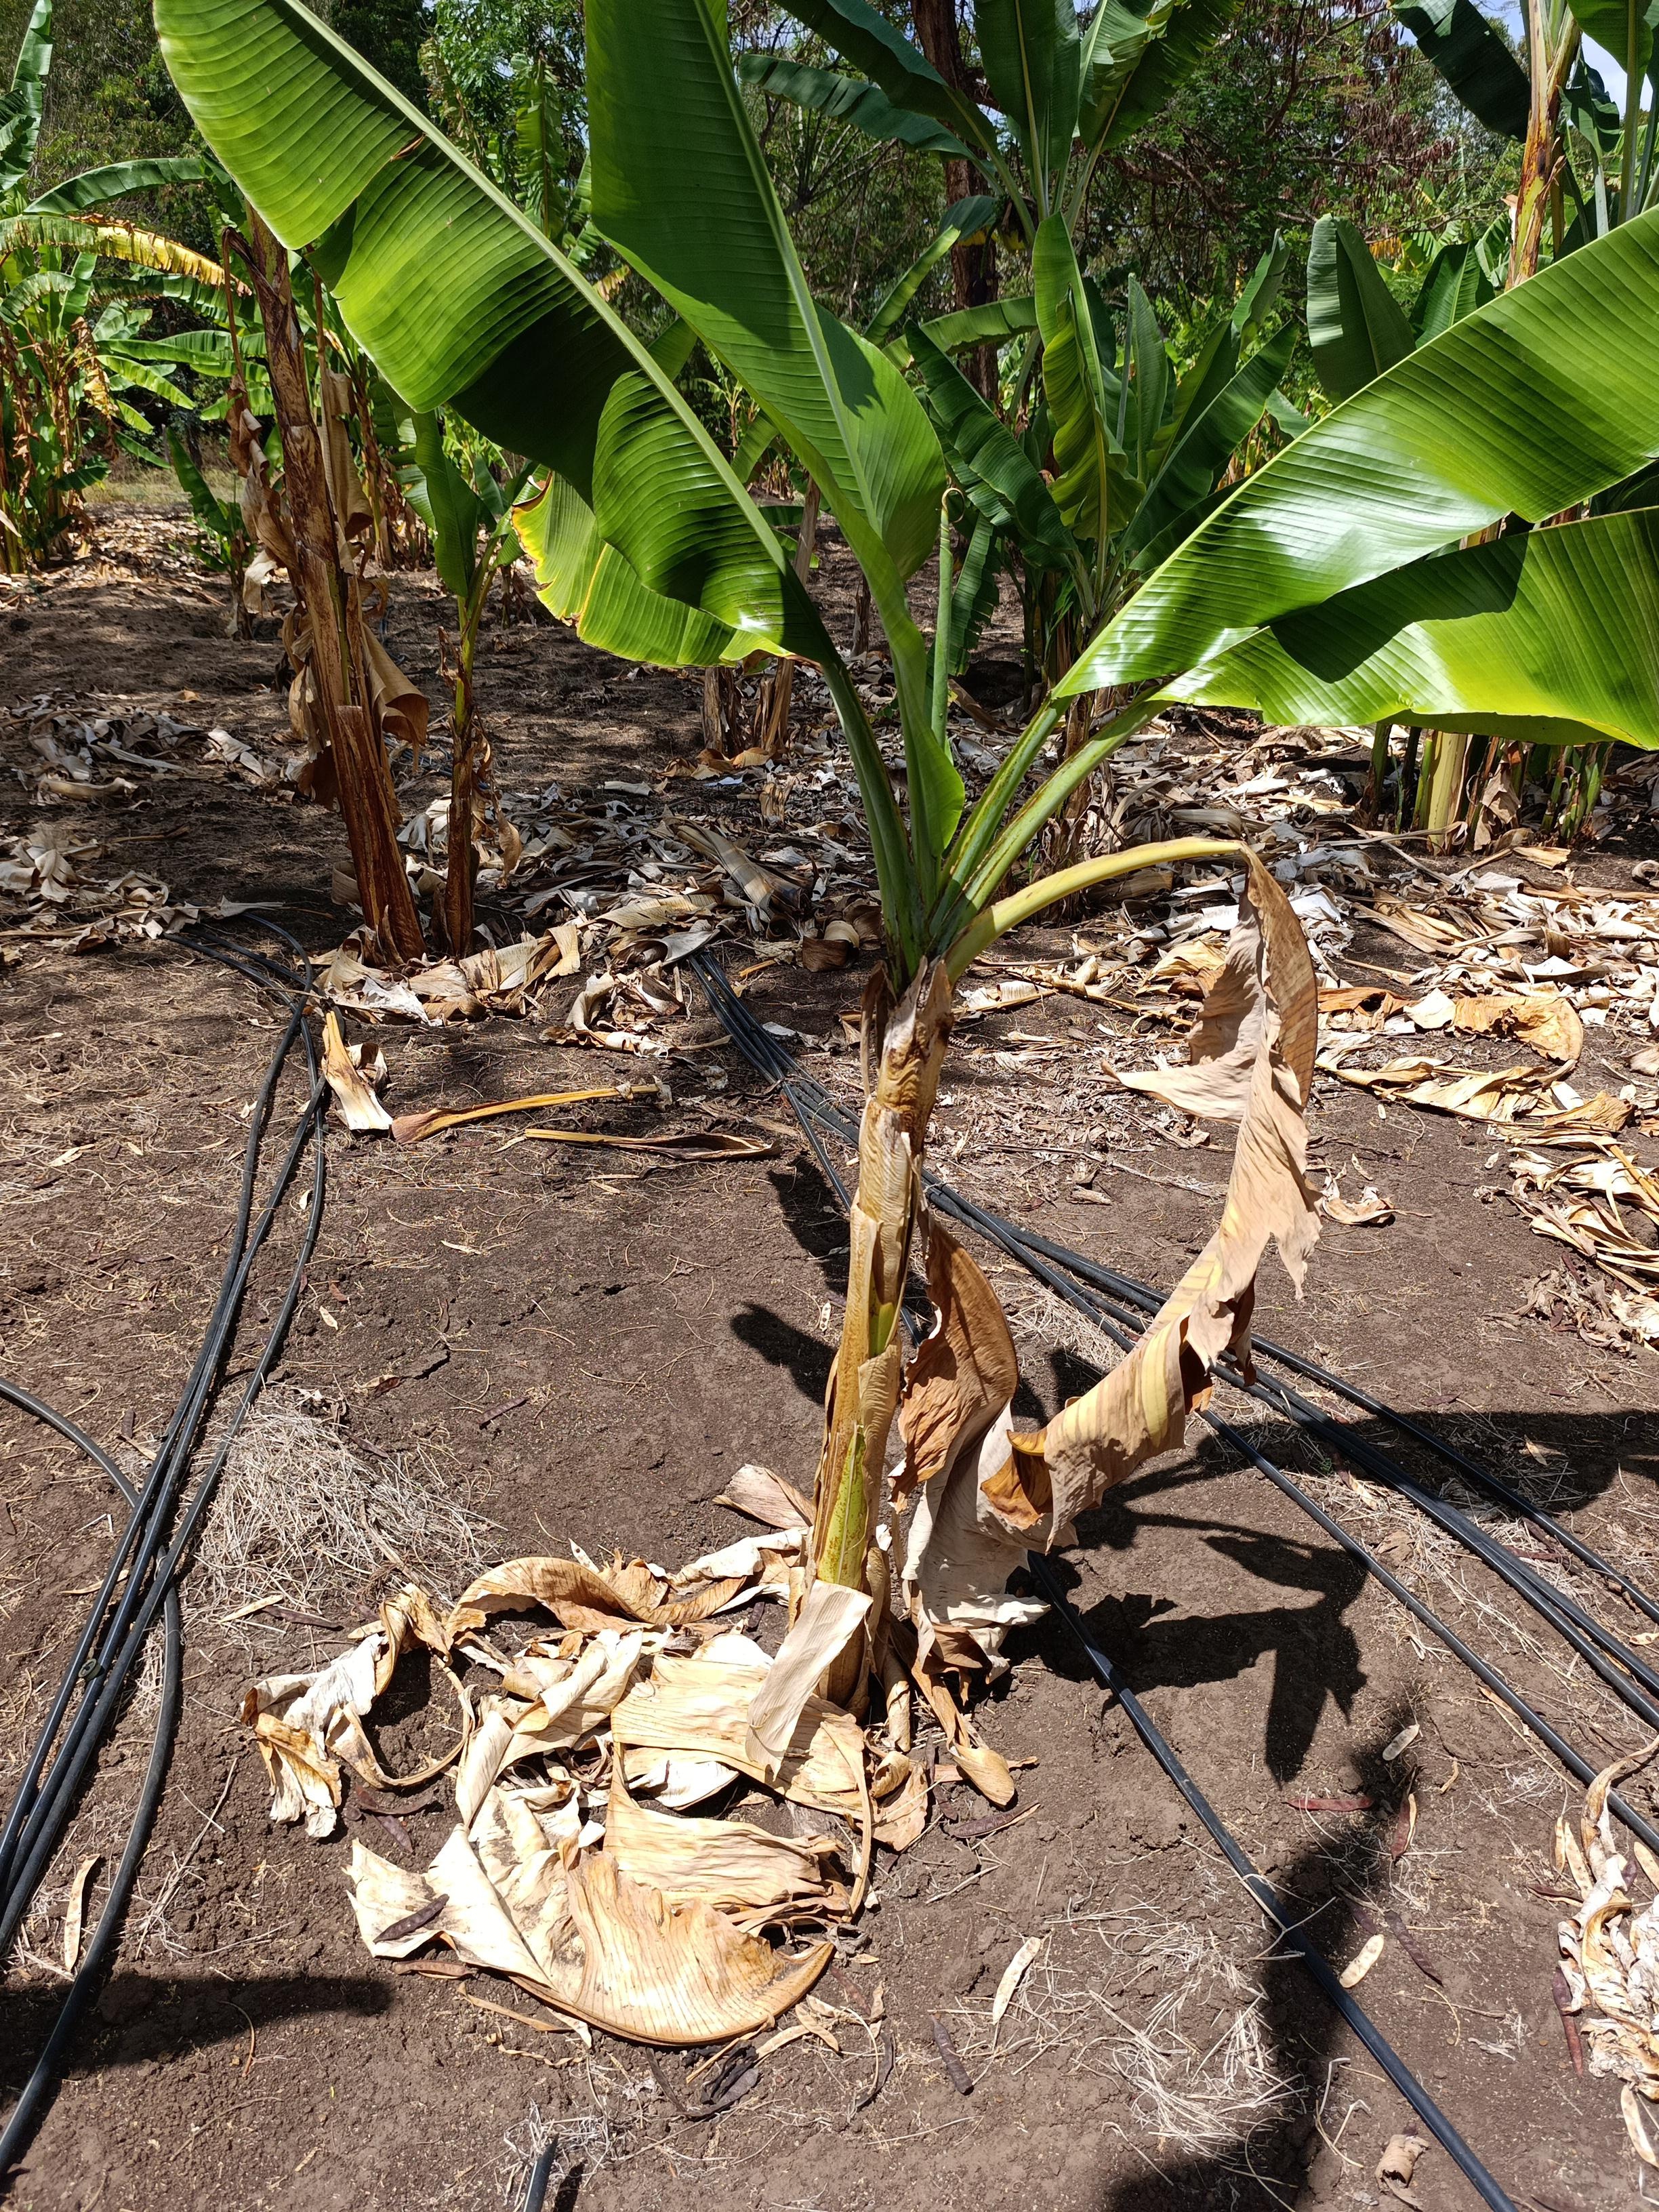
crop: banana
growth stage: vegetative
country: Tanzania
